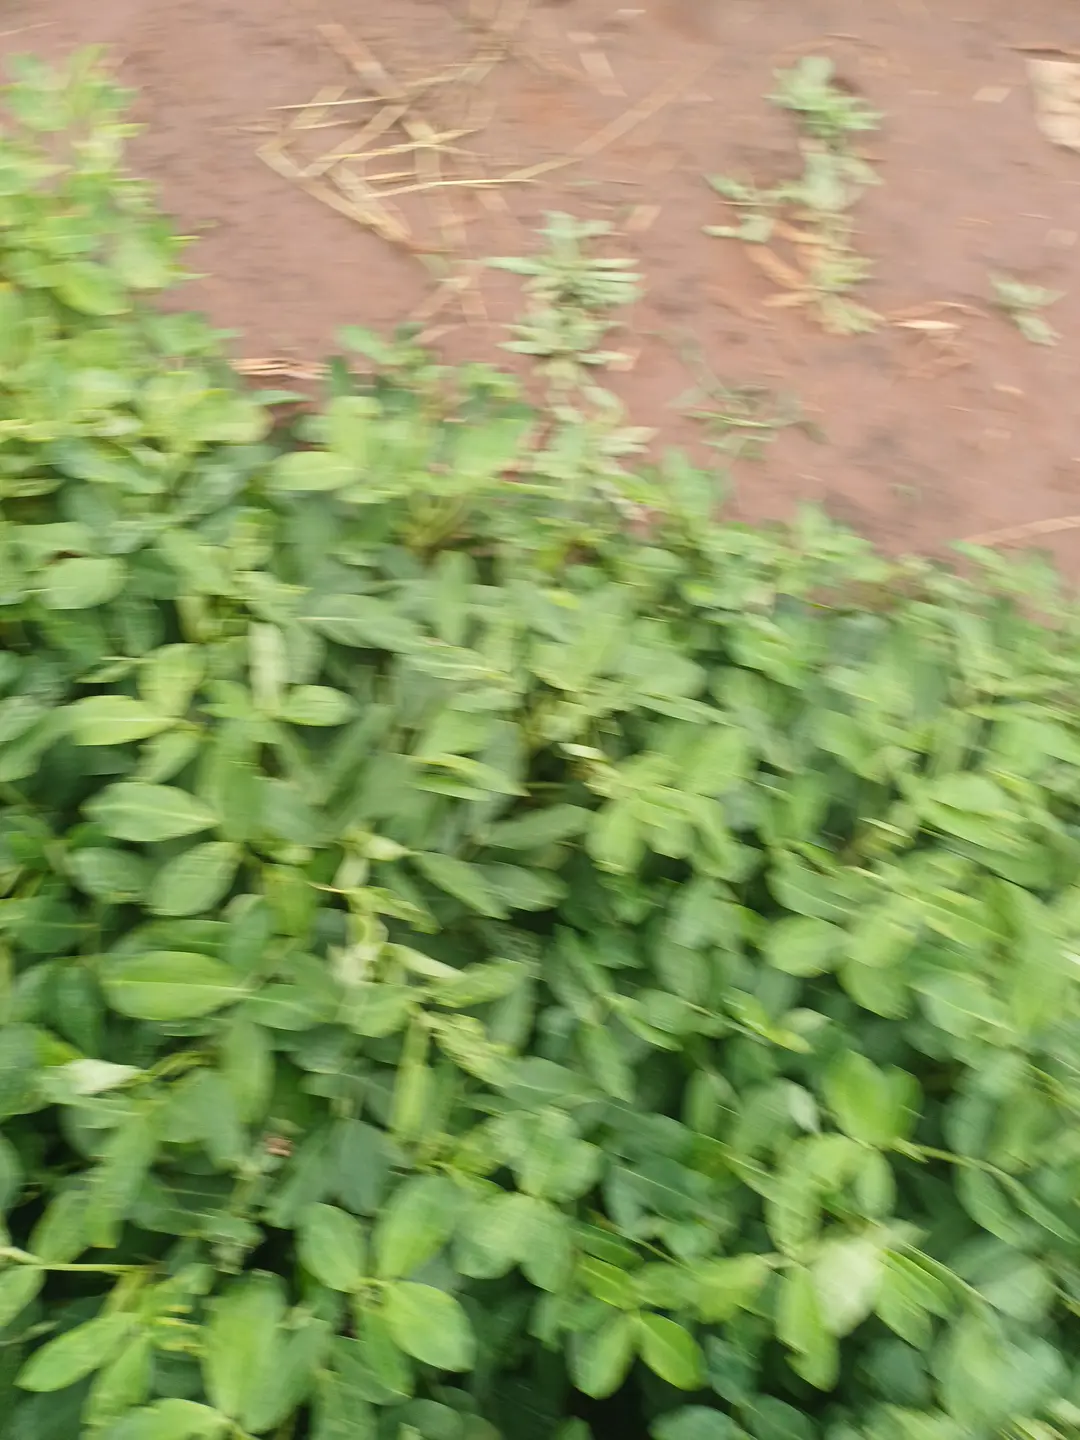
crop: groundnut
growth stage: pegging
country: Kenya
